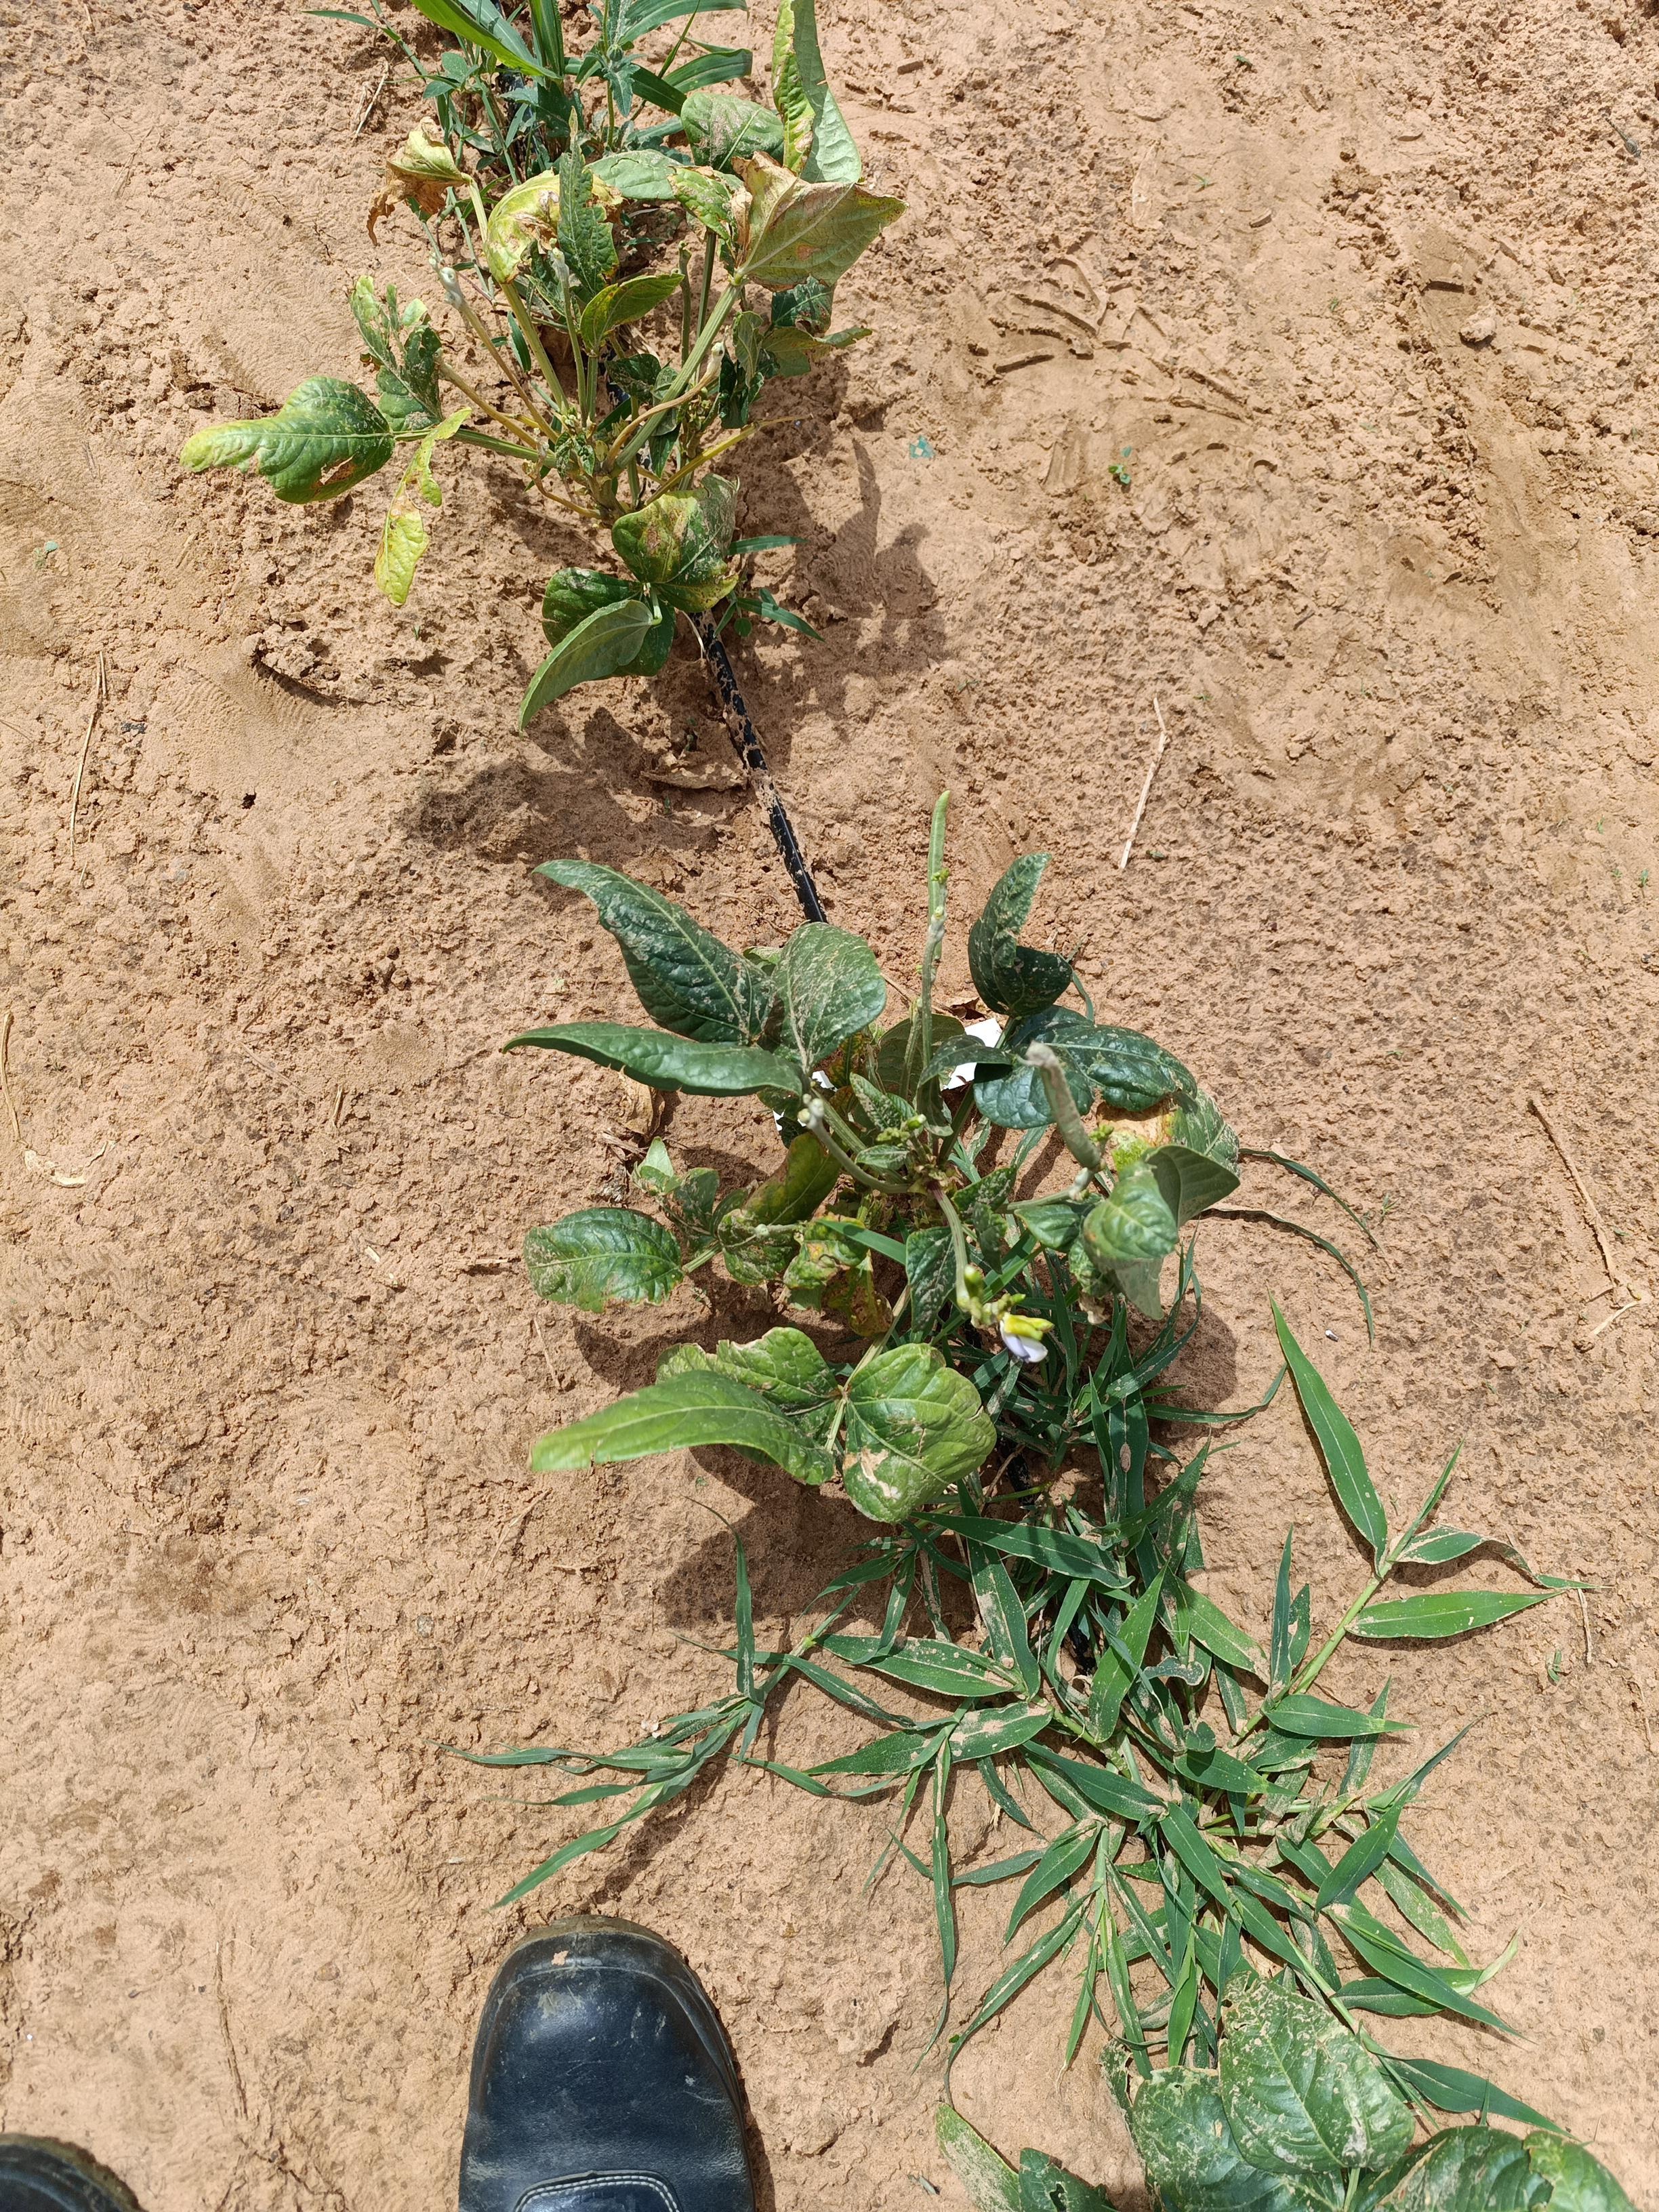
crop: cowpea
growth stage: development pod
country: Nigeria
